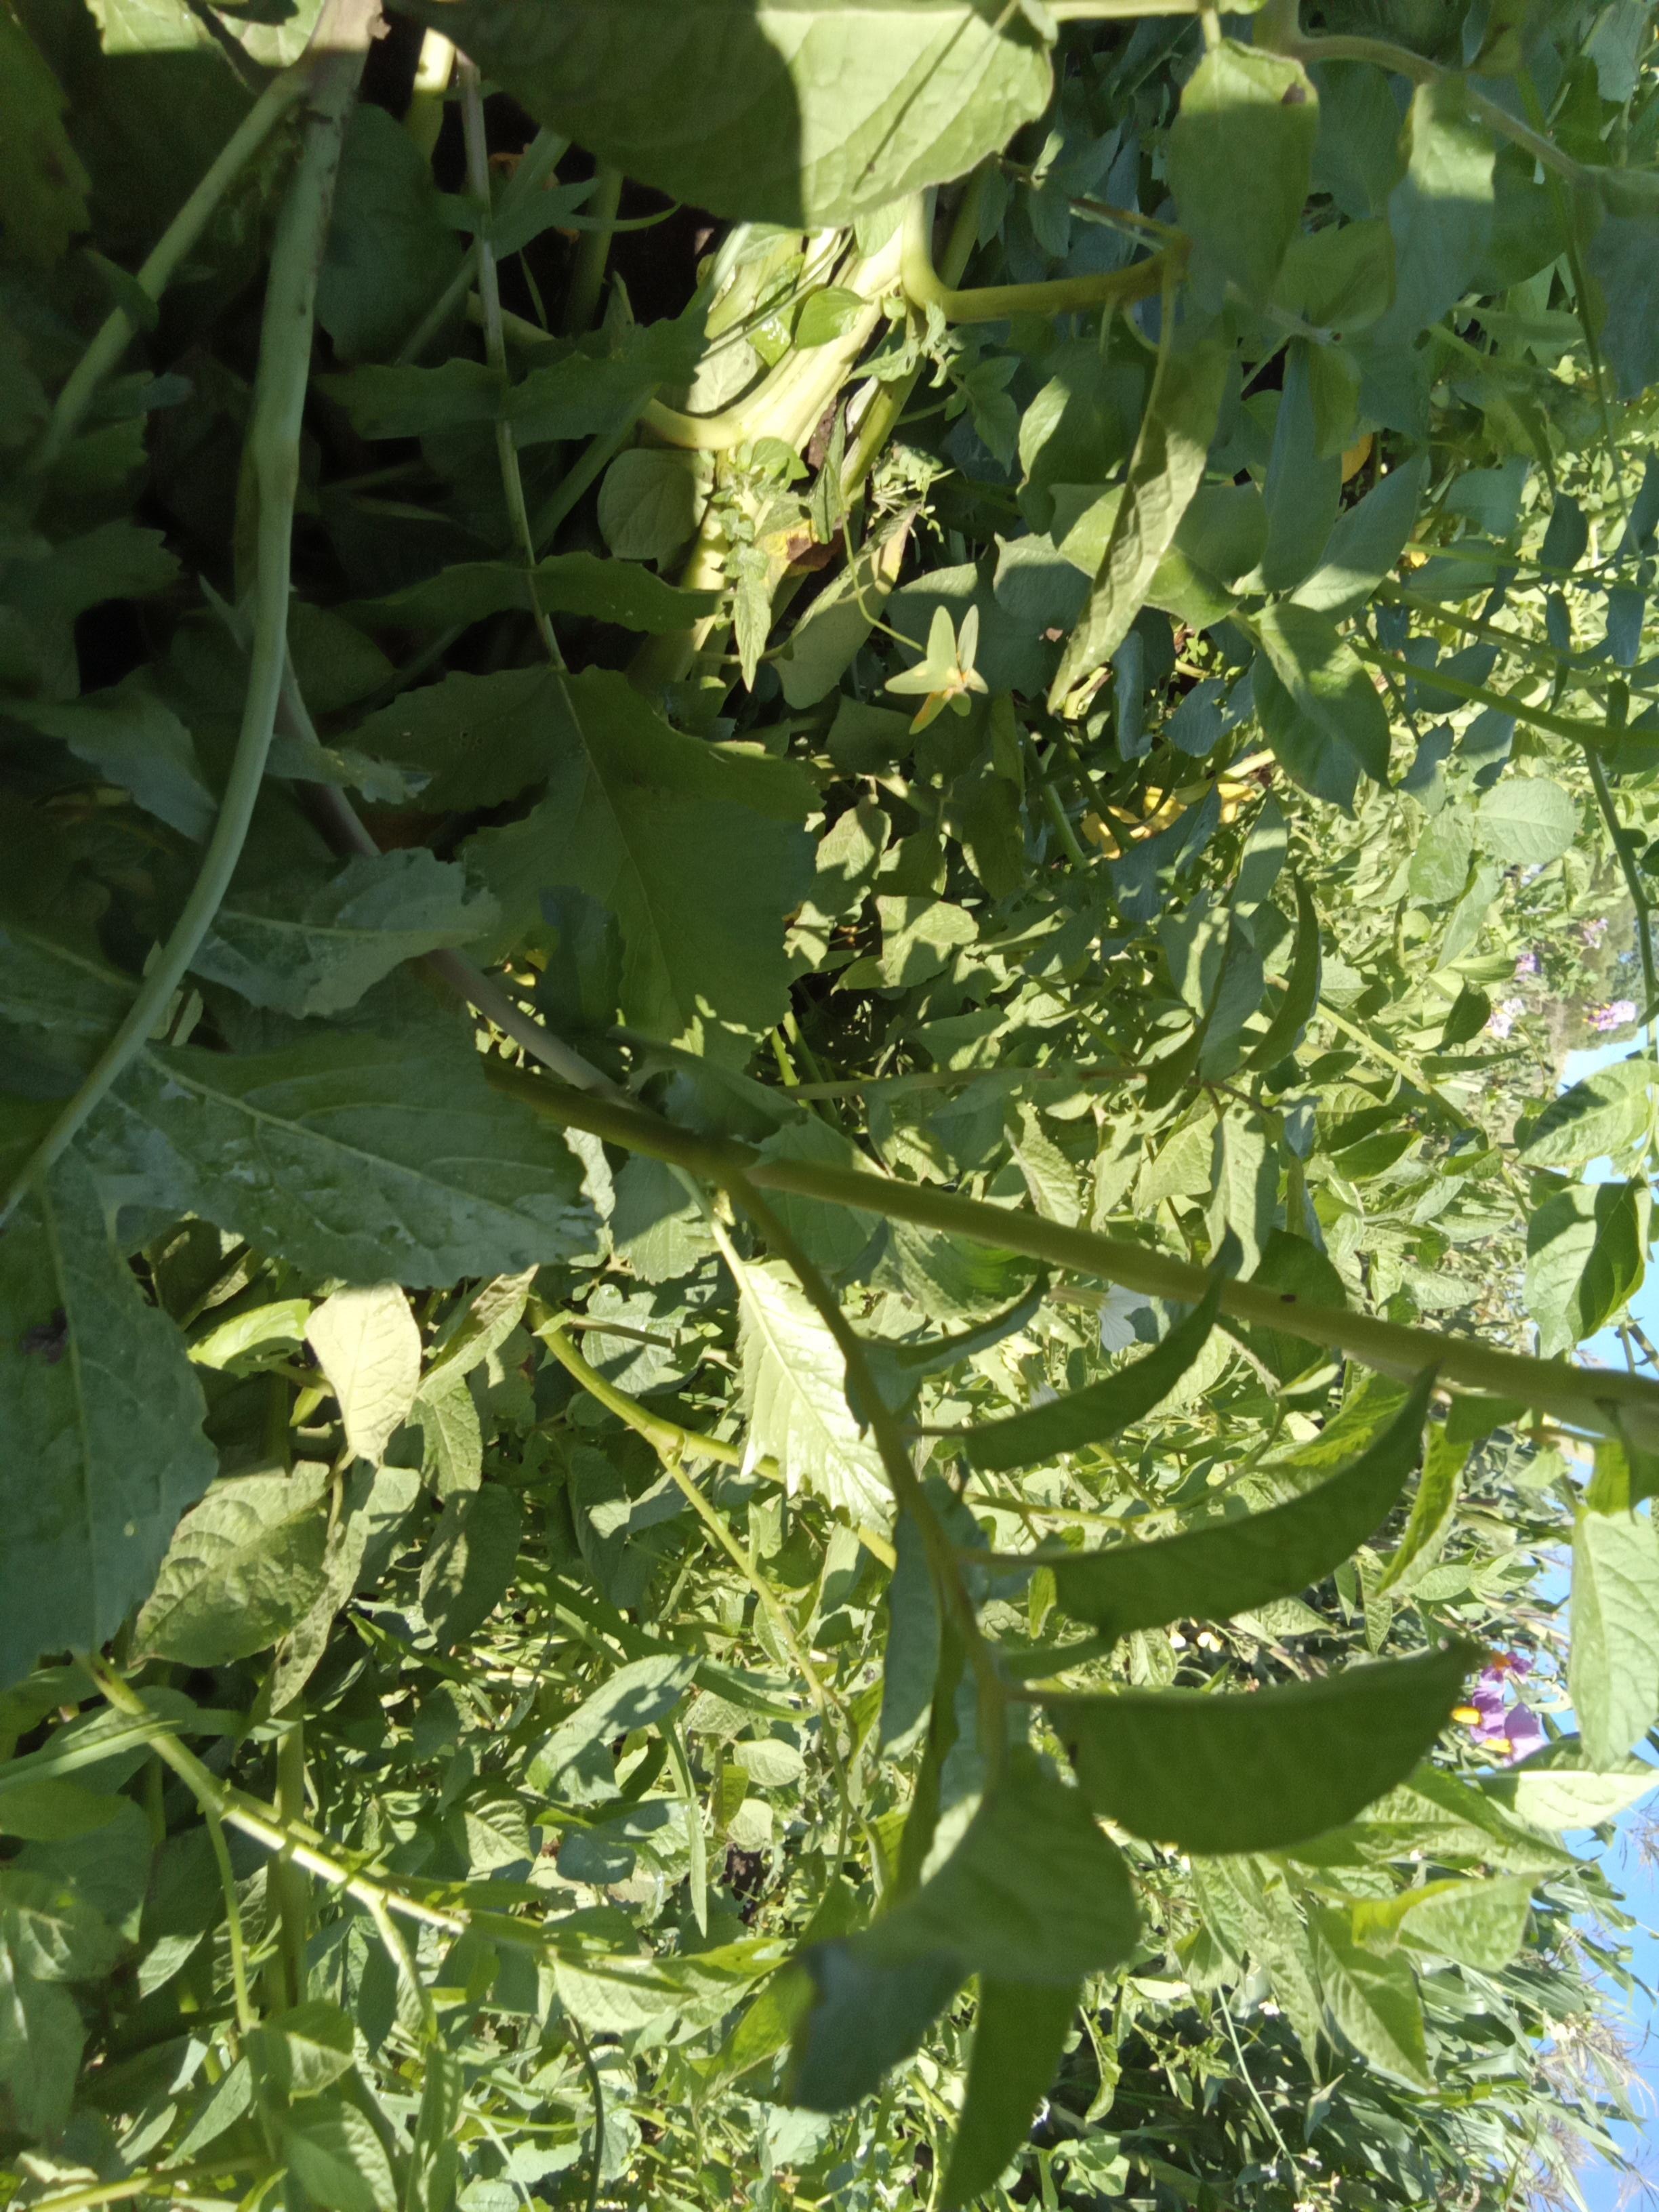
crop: potato
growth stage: flowering
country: Kenya
